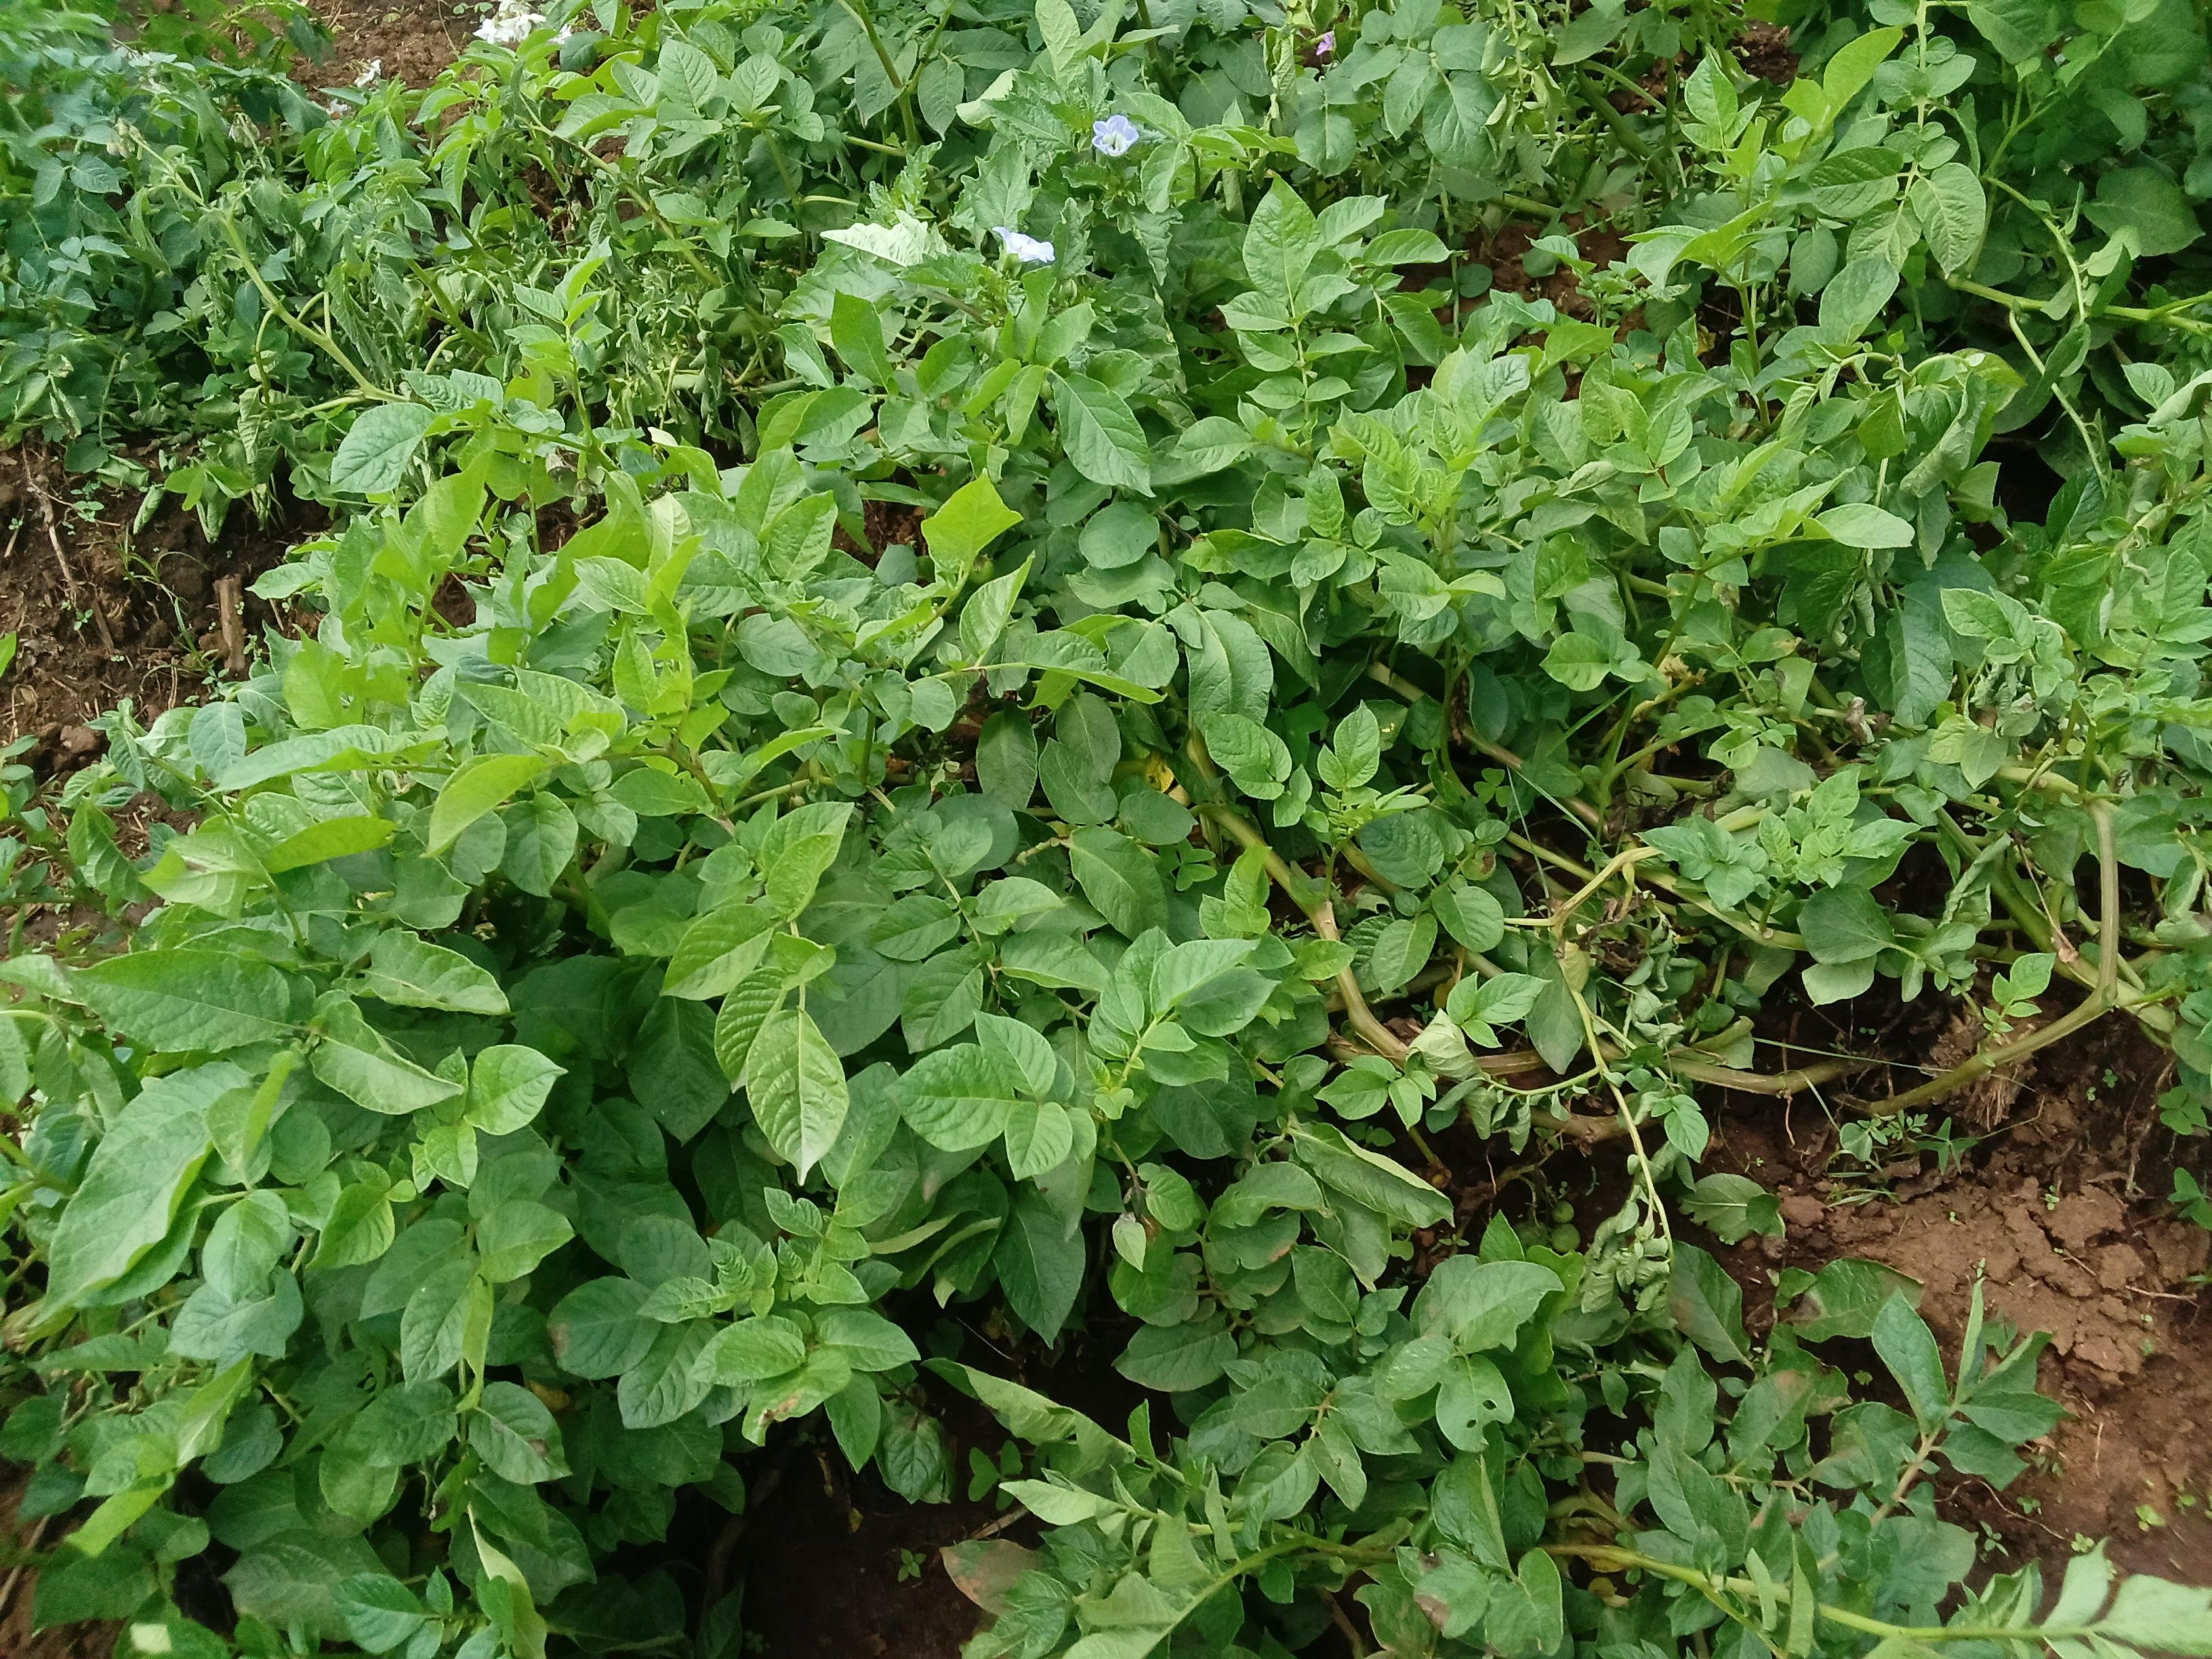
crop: potato
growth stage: vegetative
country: Kenya
